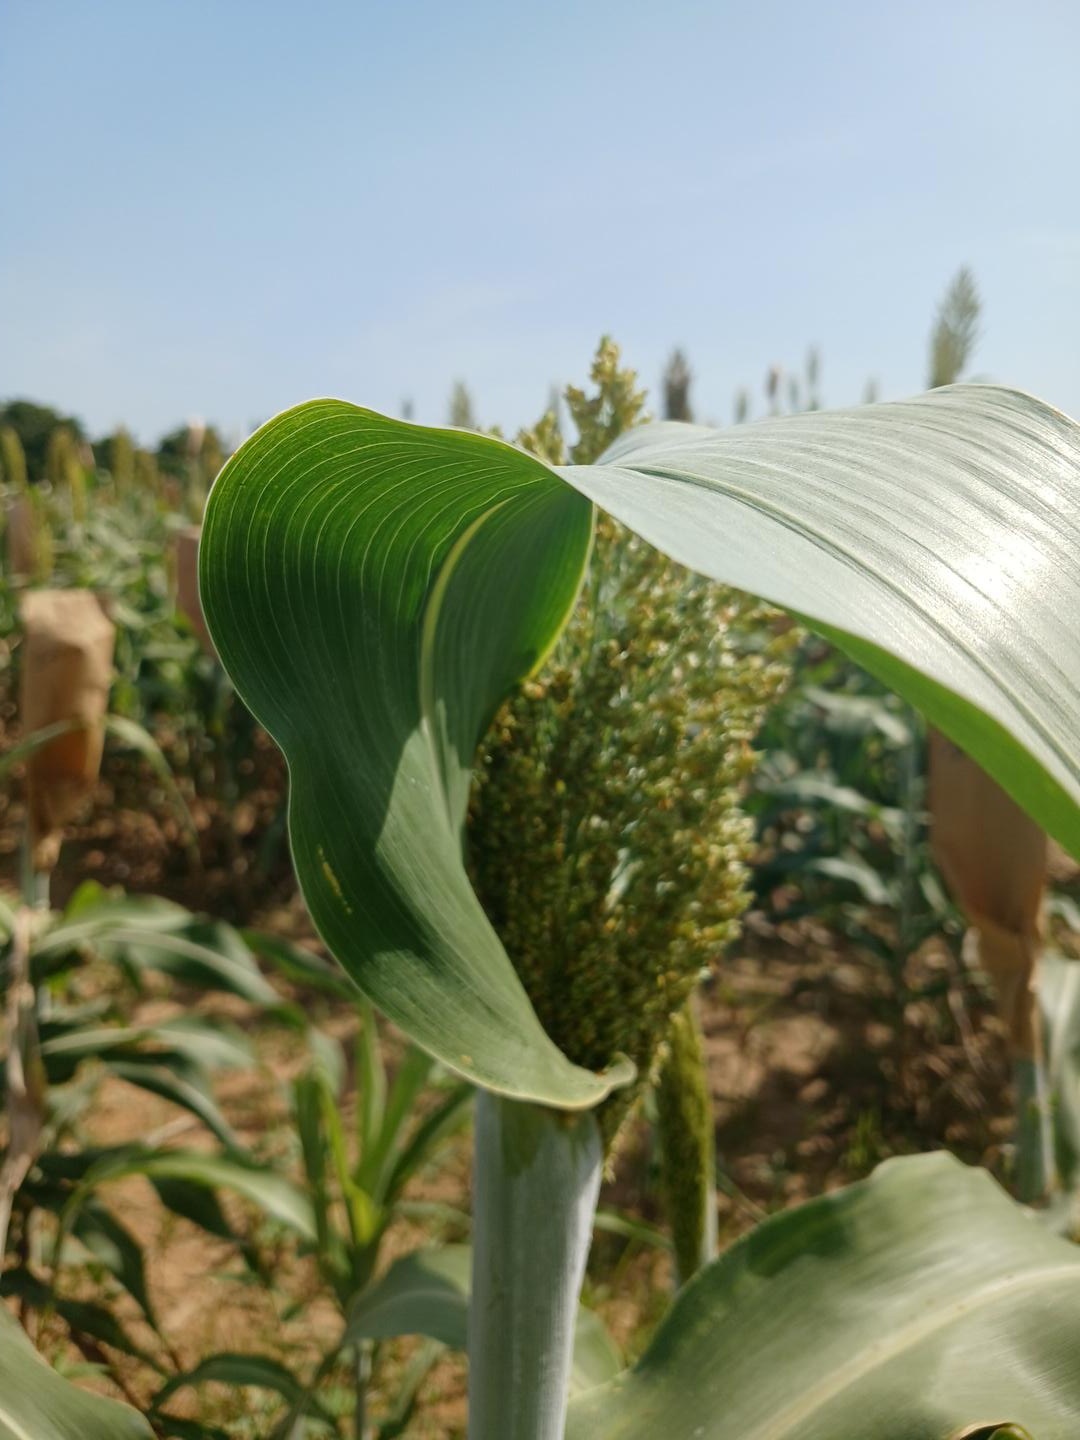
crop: sorghum
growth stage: filling grain
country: Senegal
